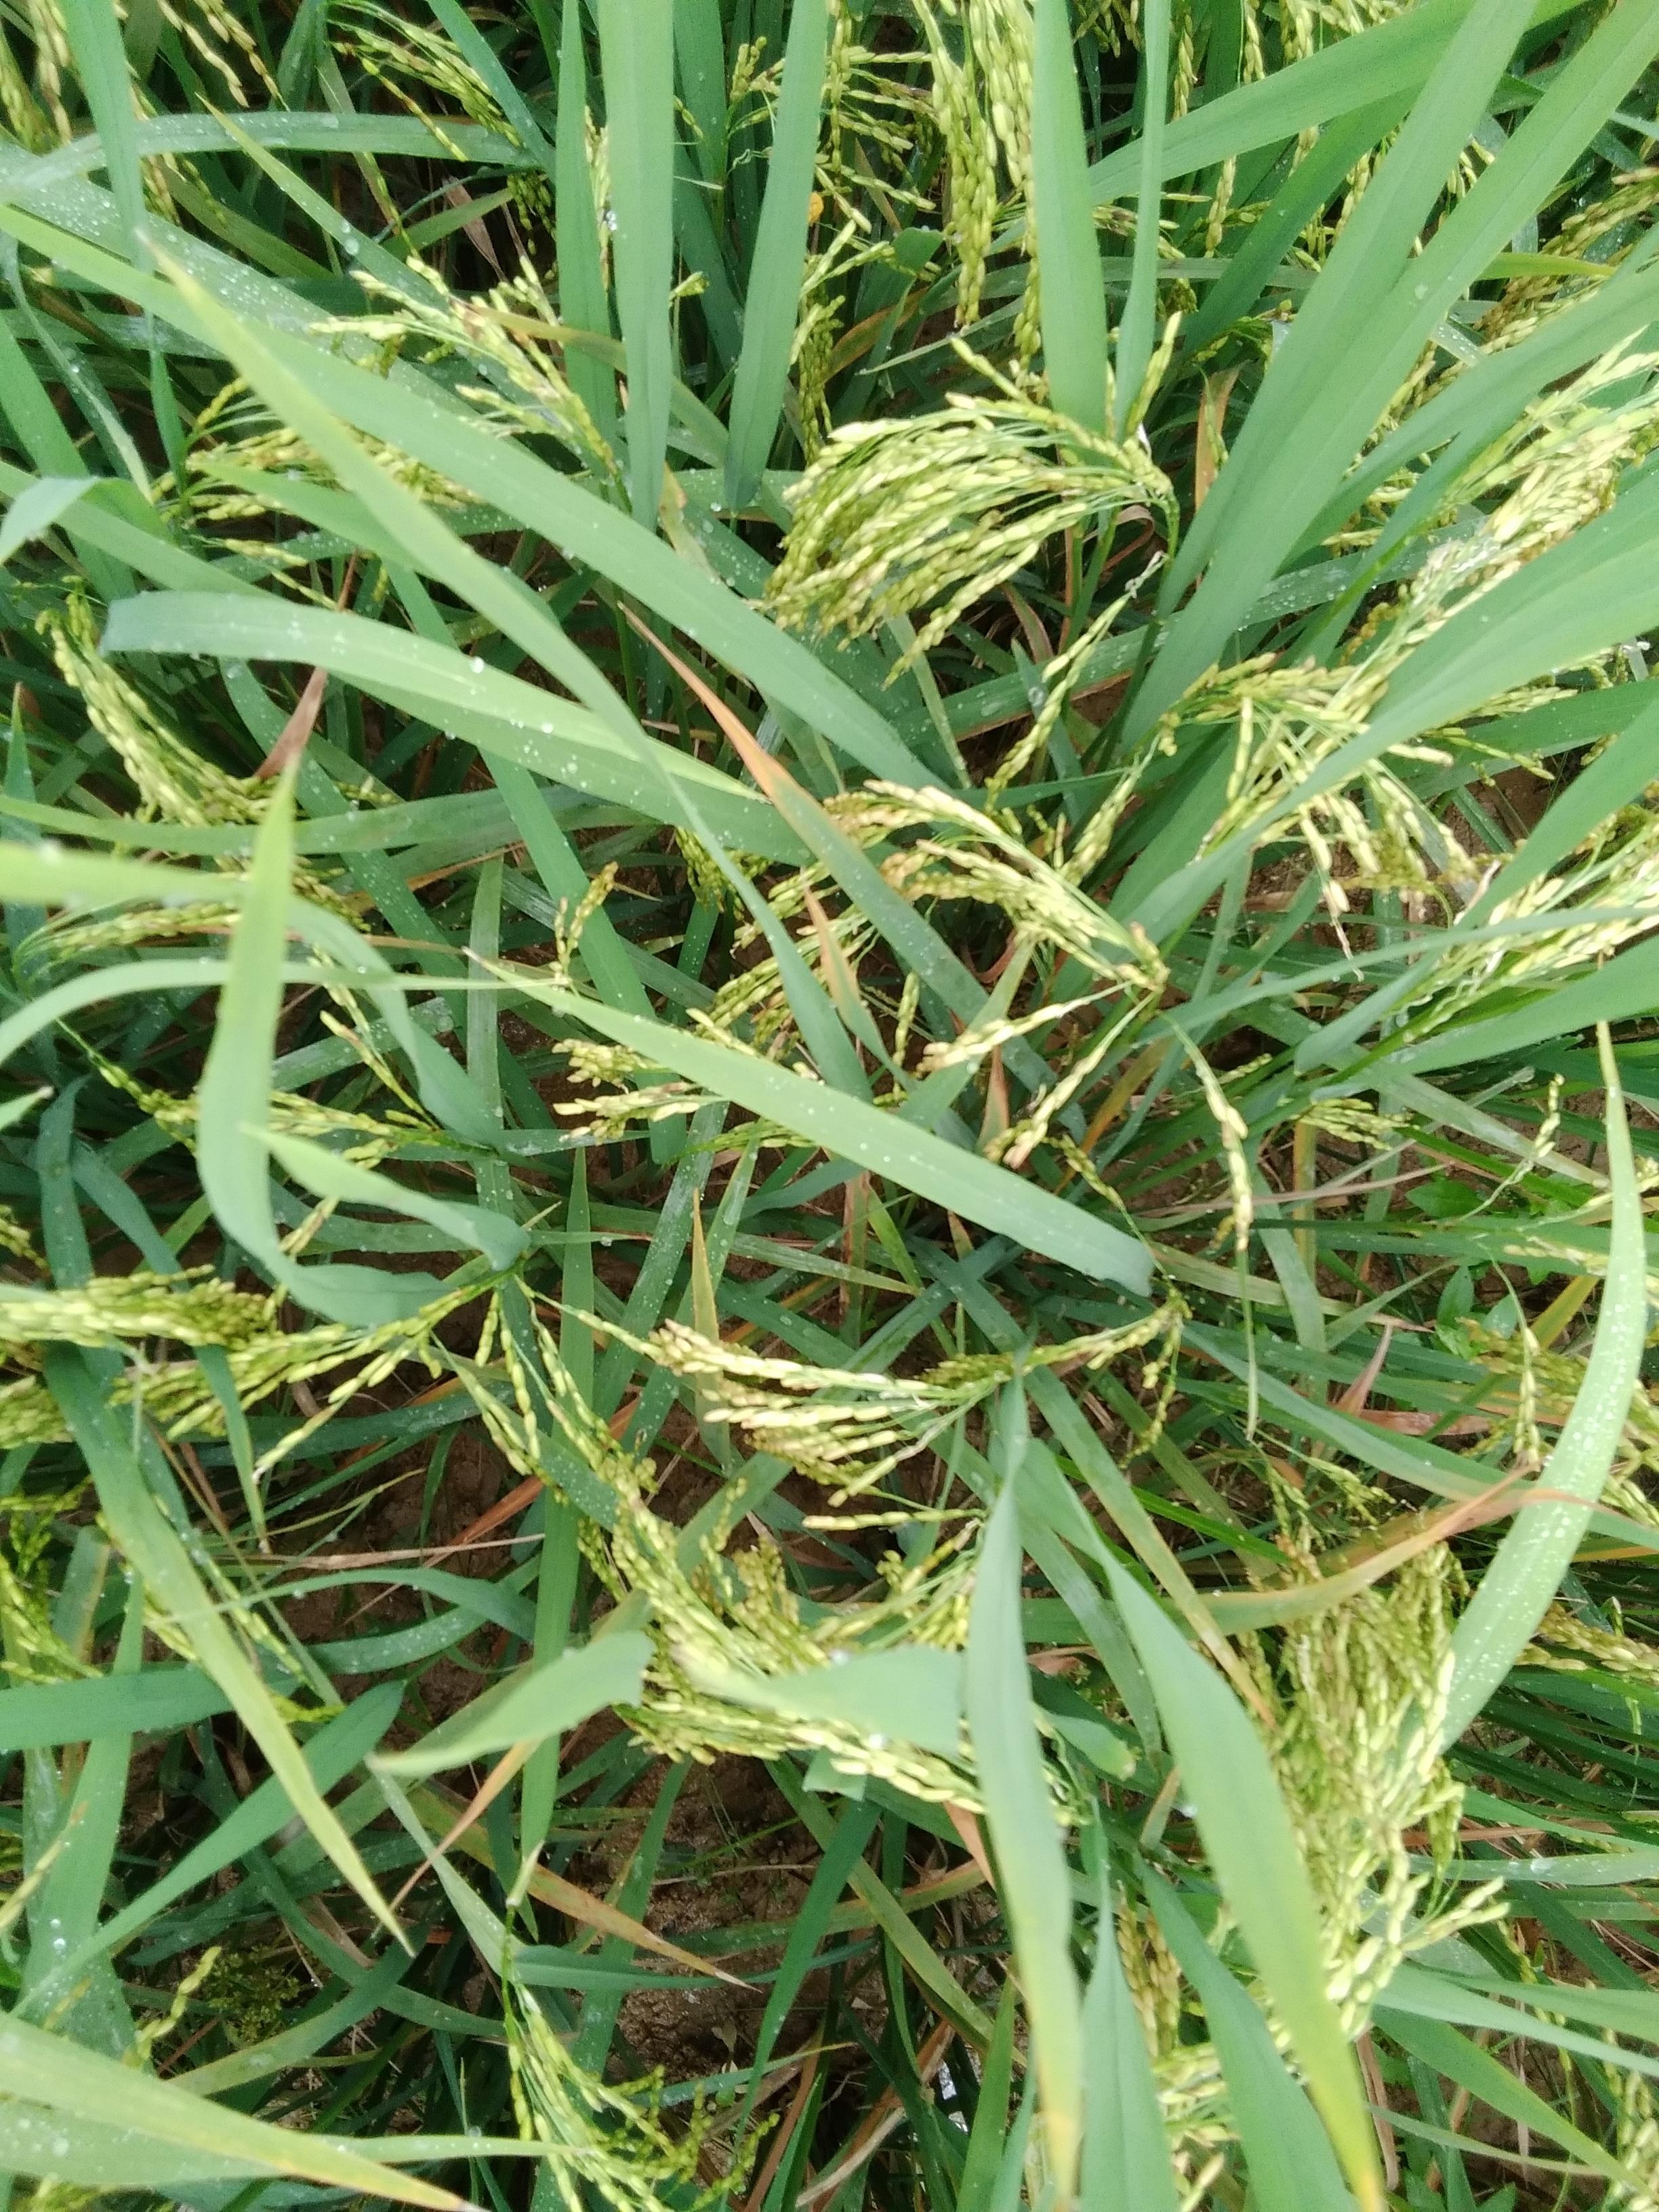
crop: rice
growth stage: ripening
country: Nigeria
